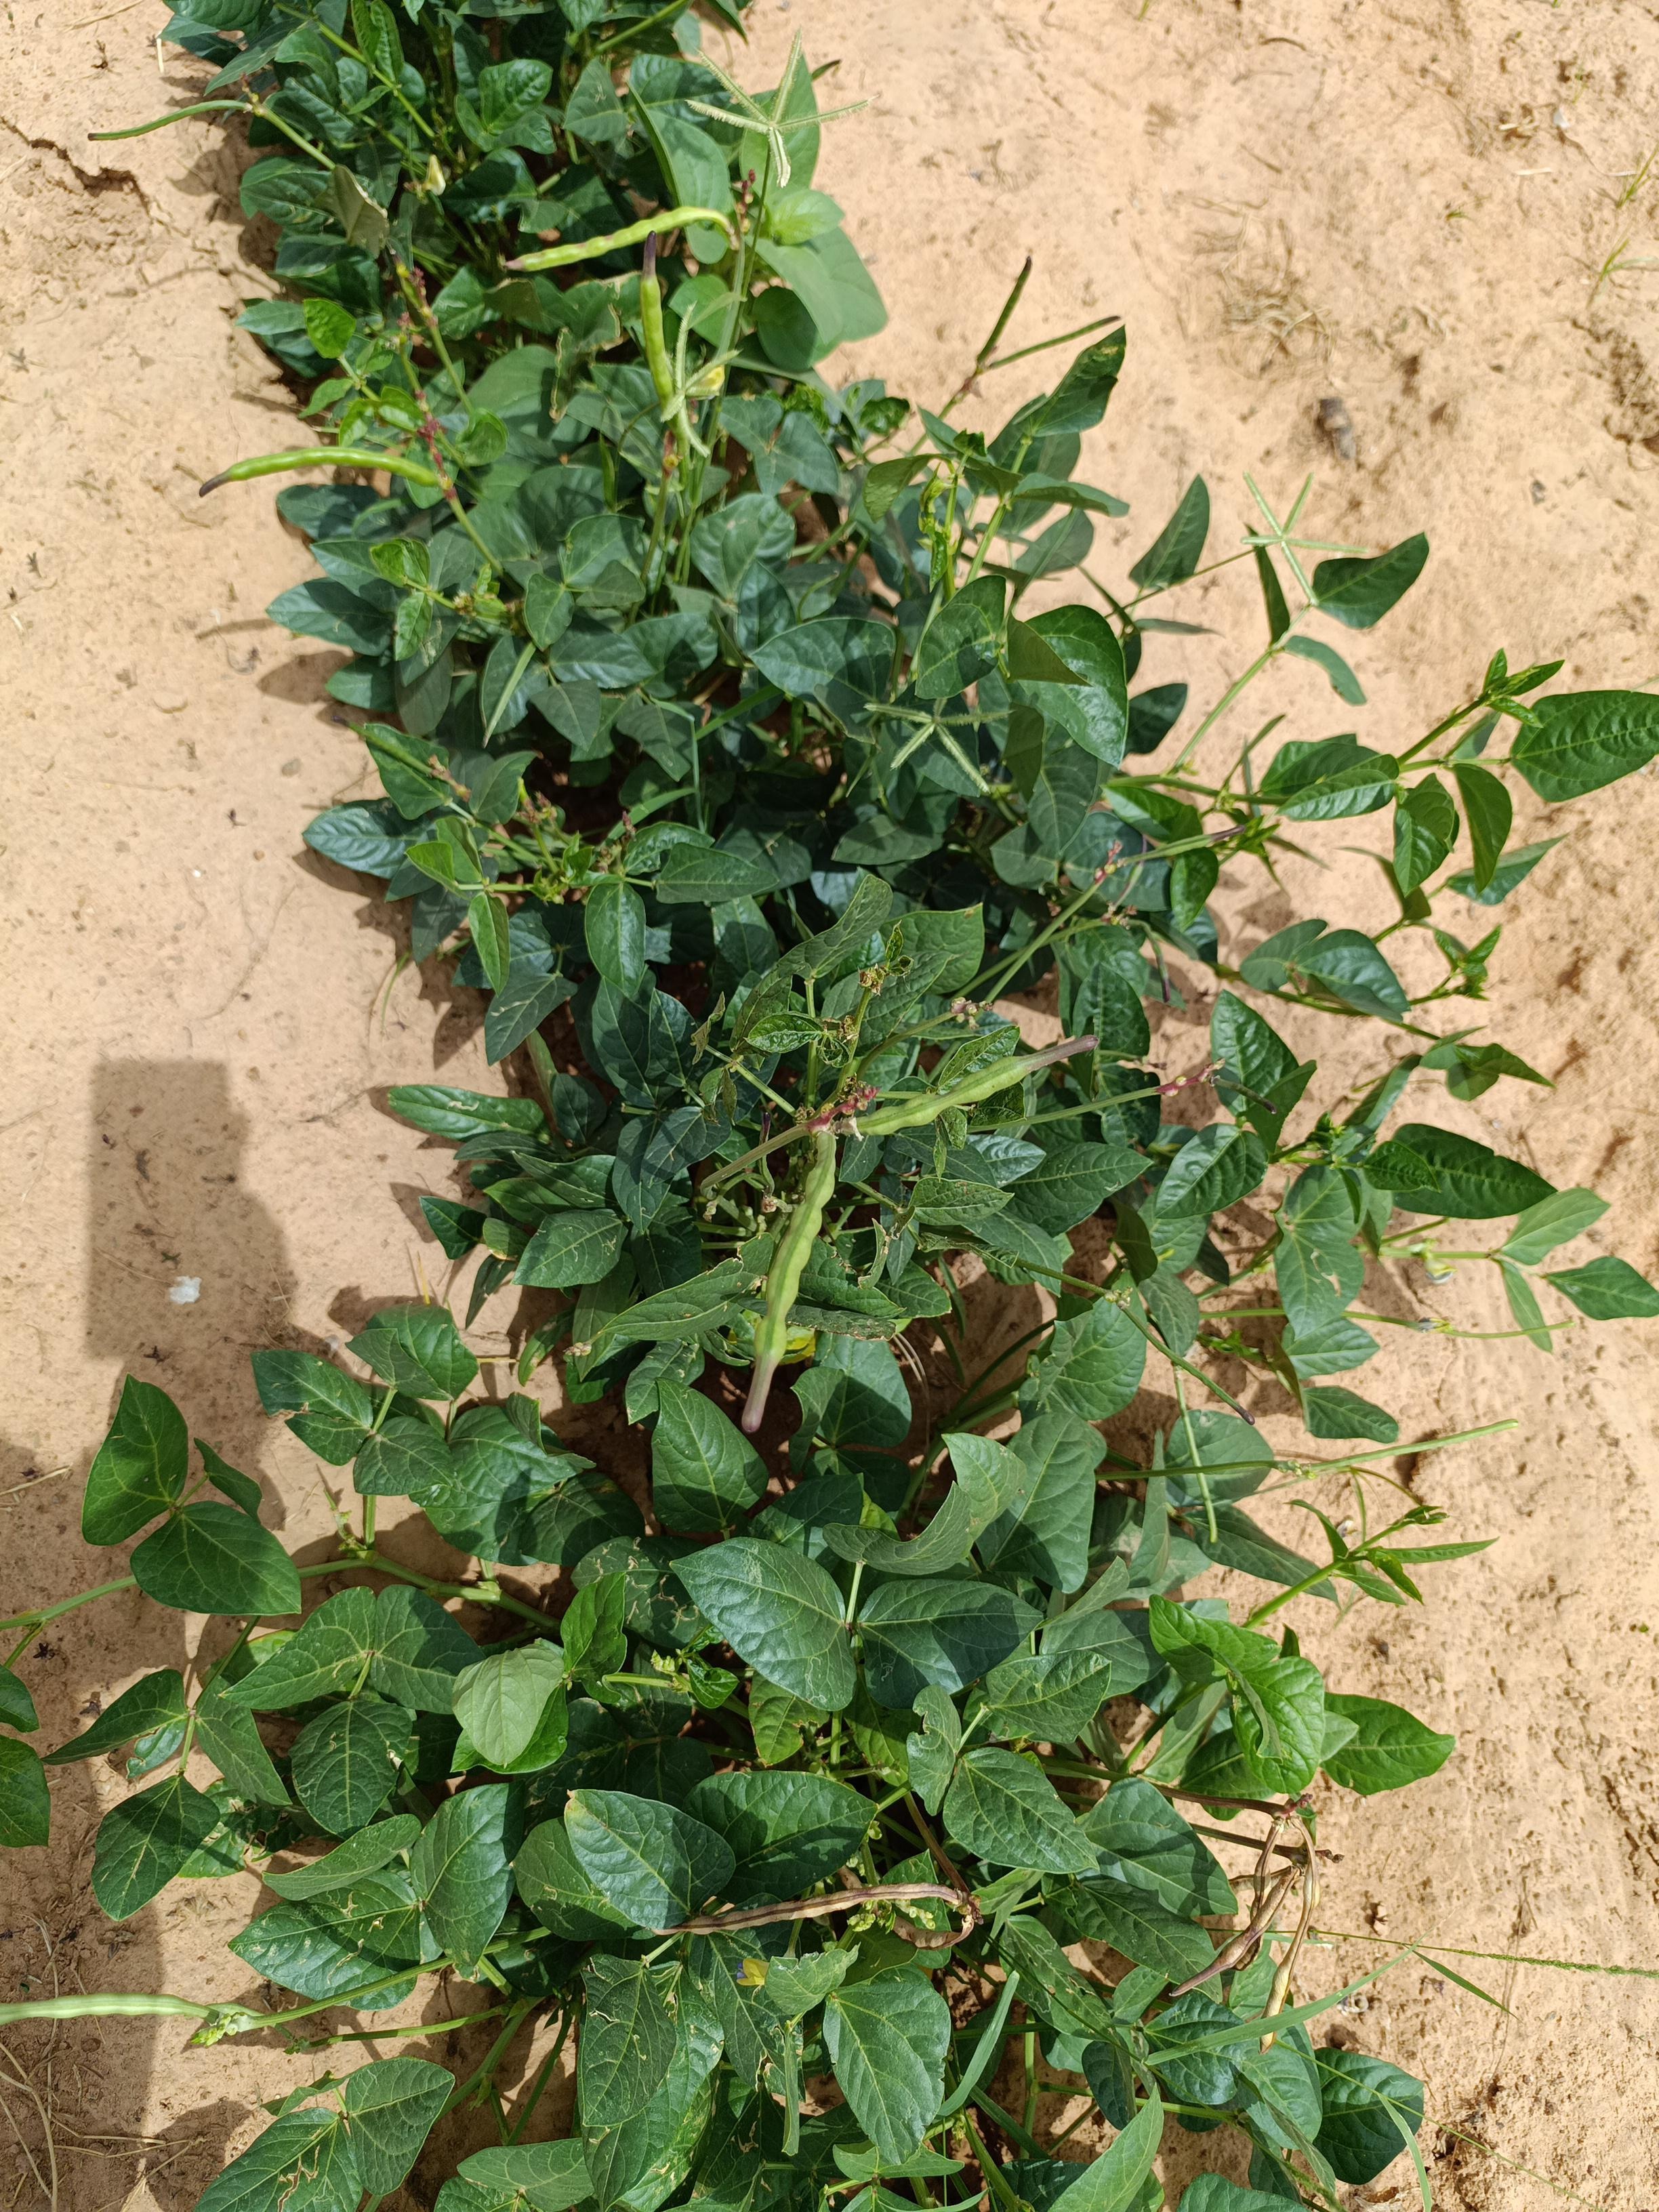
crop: cowpea
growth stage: flowering
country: Nigeria
